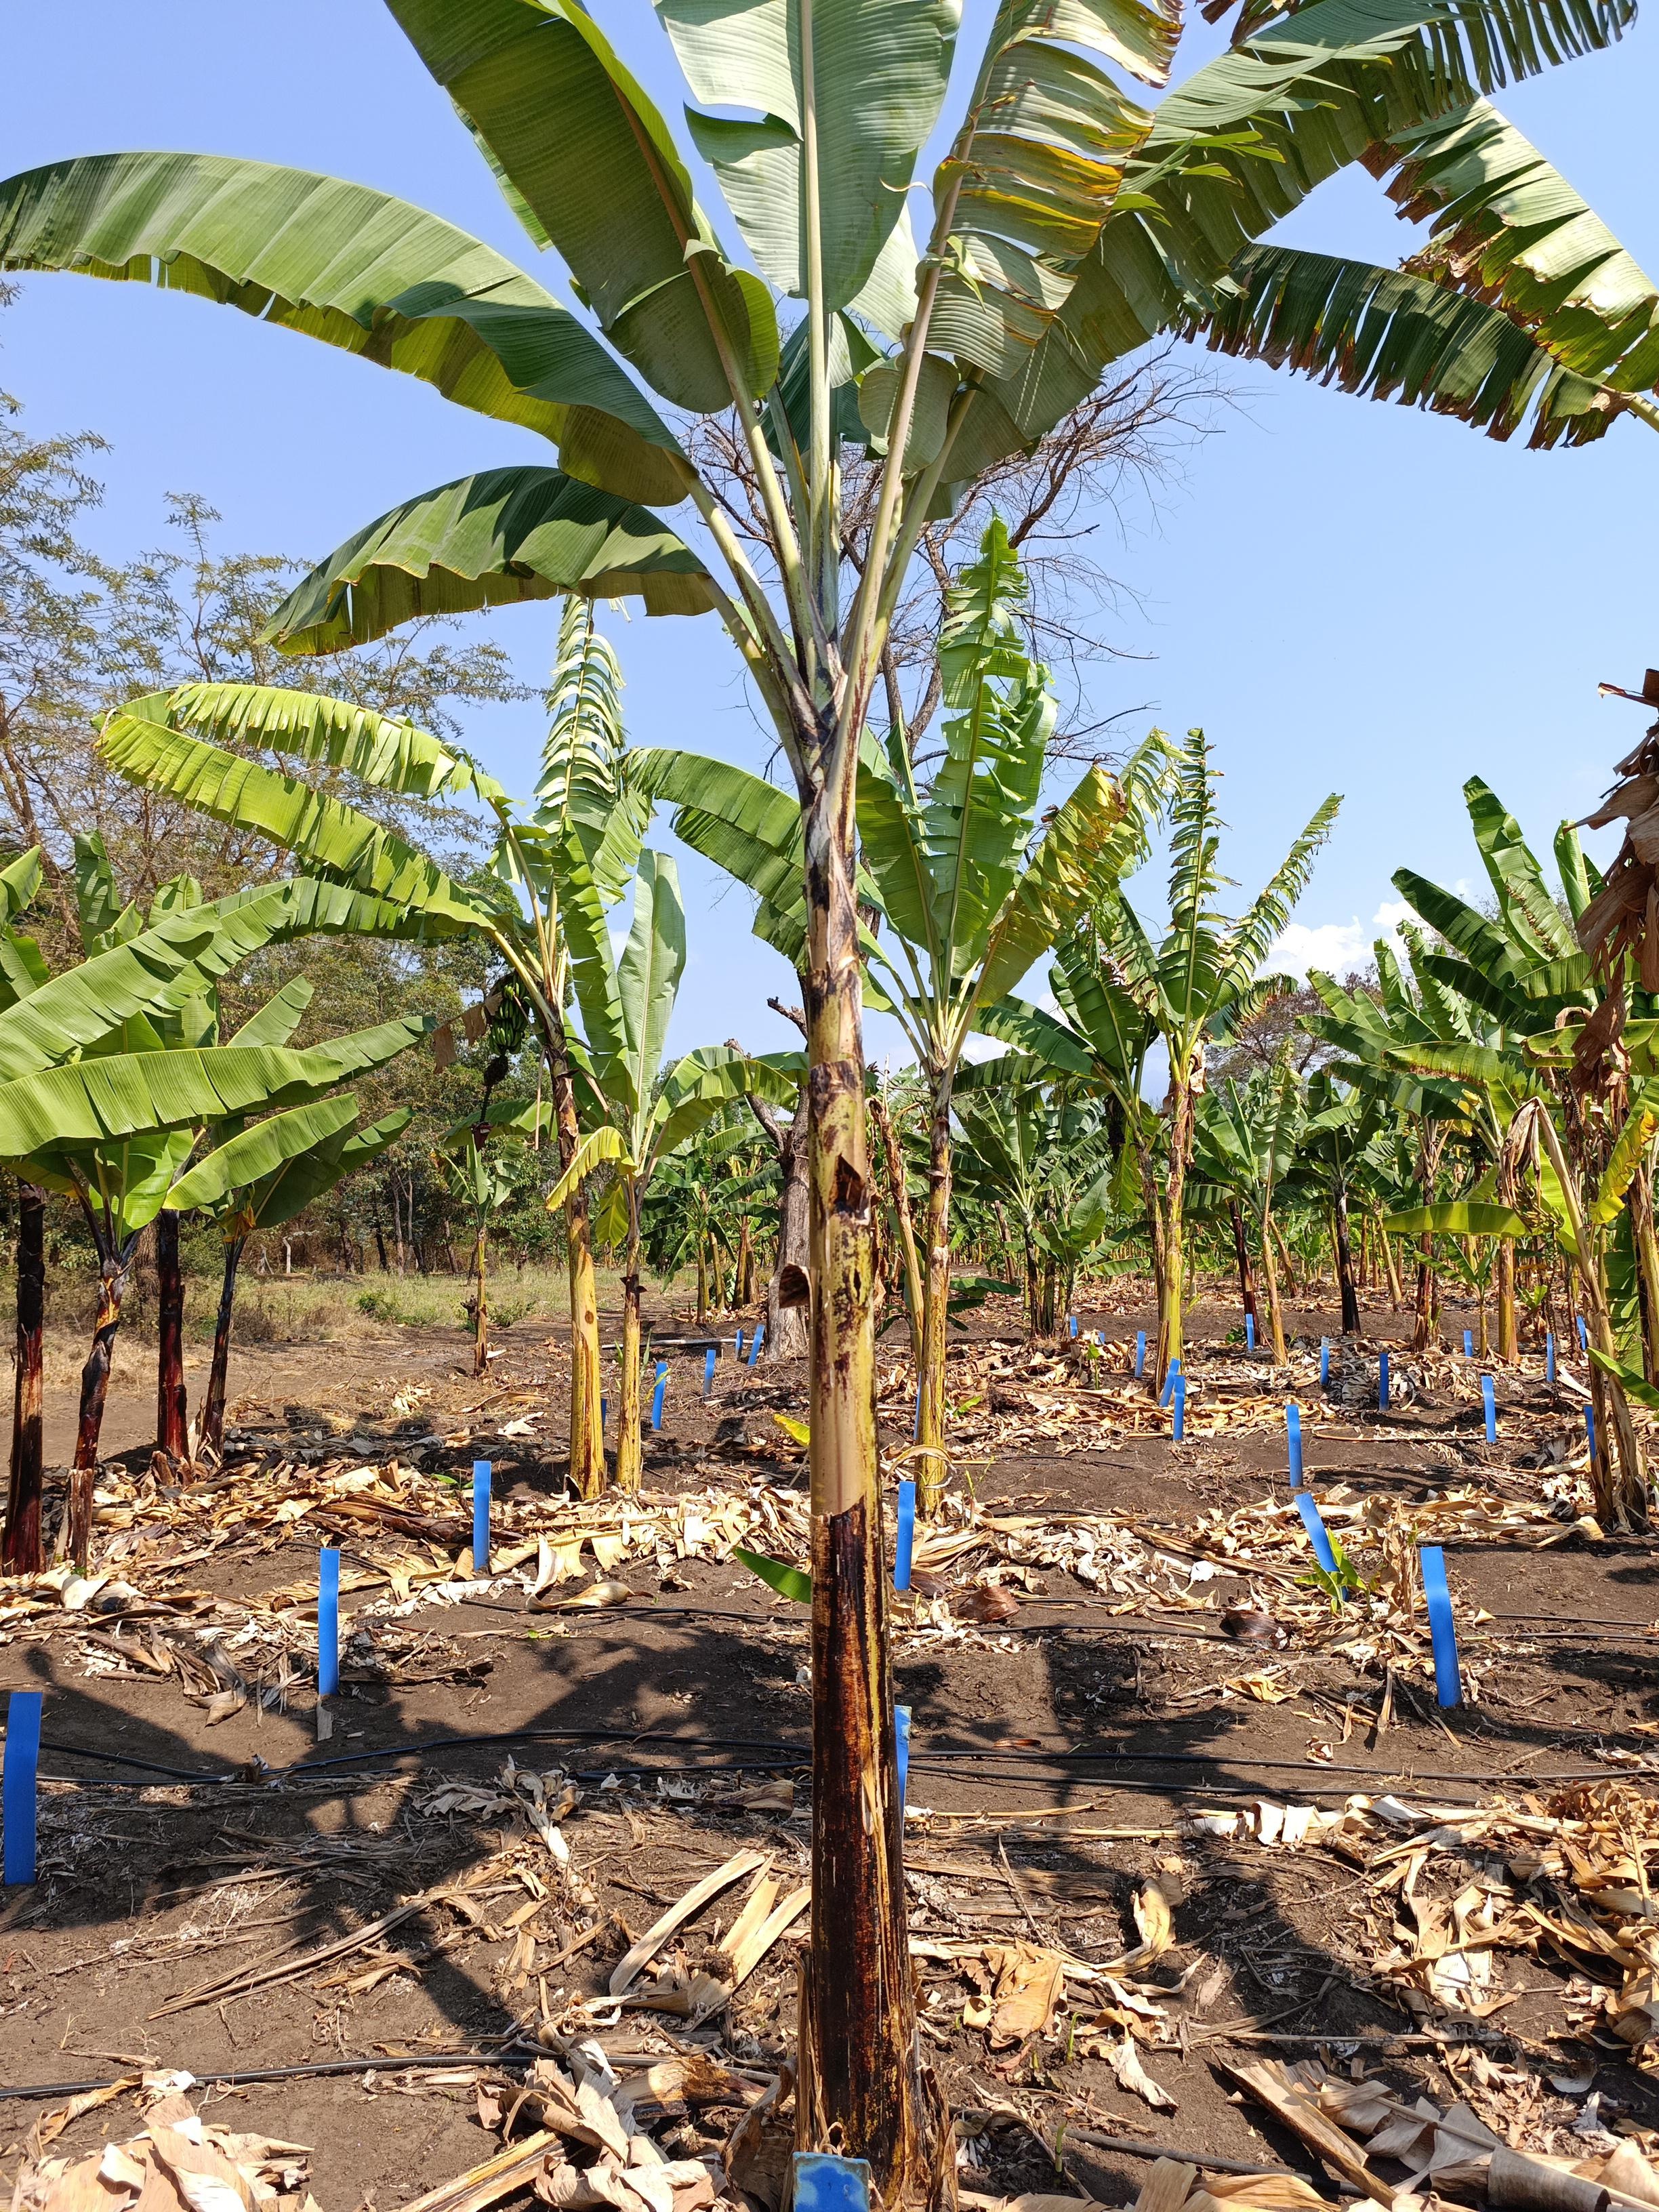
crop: banana
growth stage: vegetative
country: Tanzania
